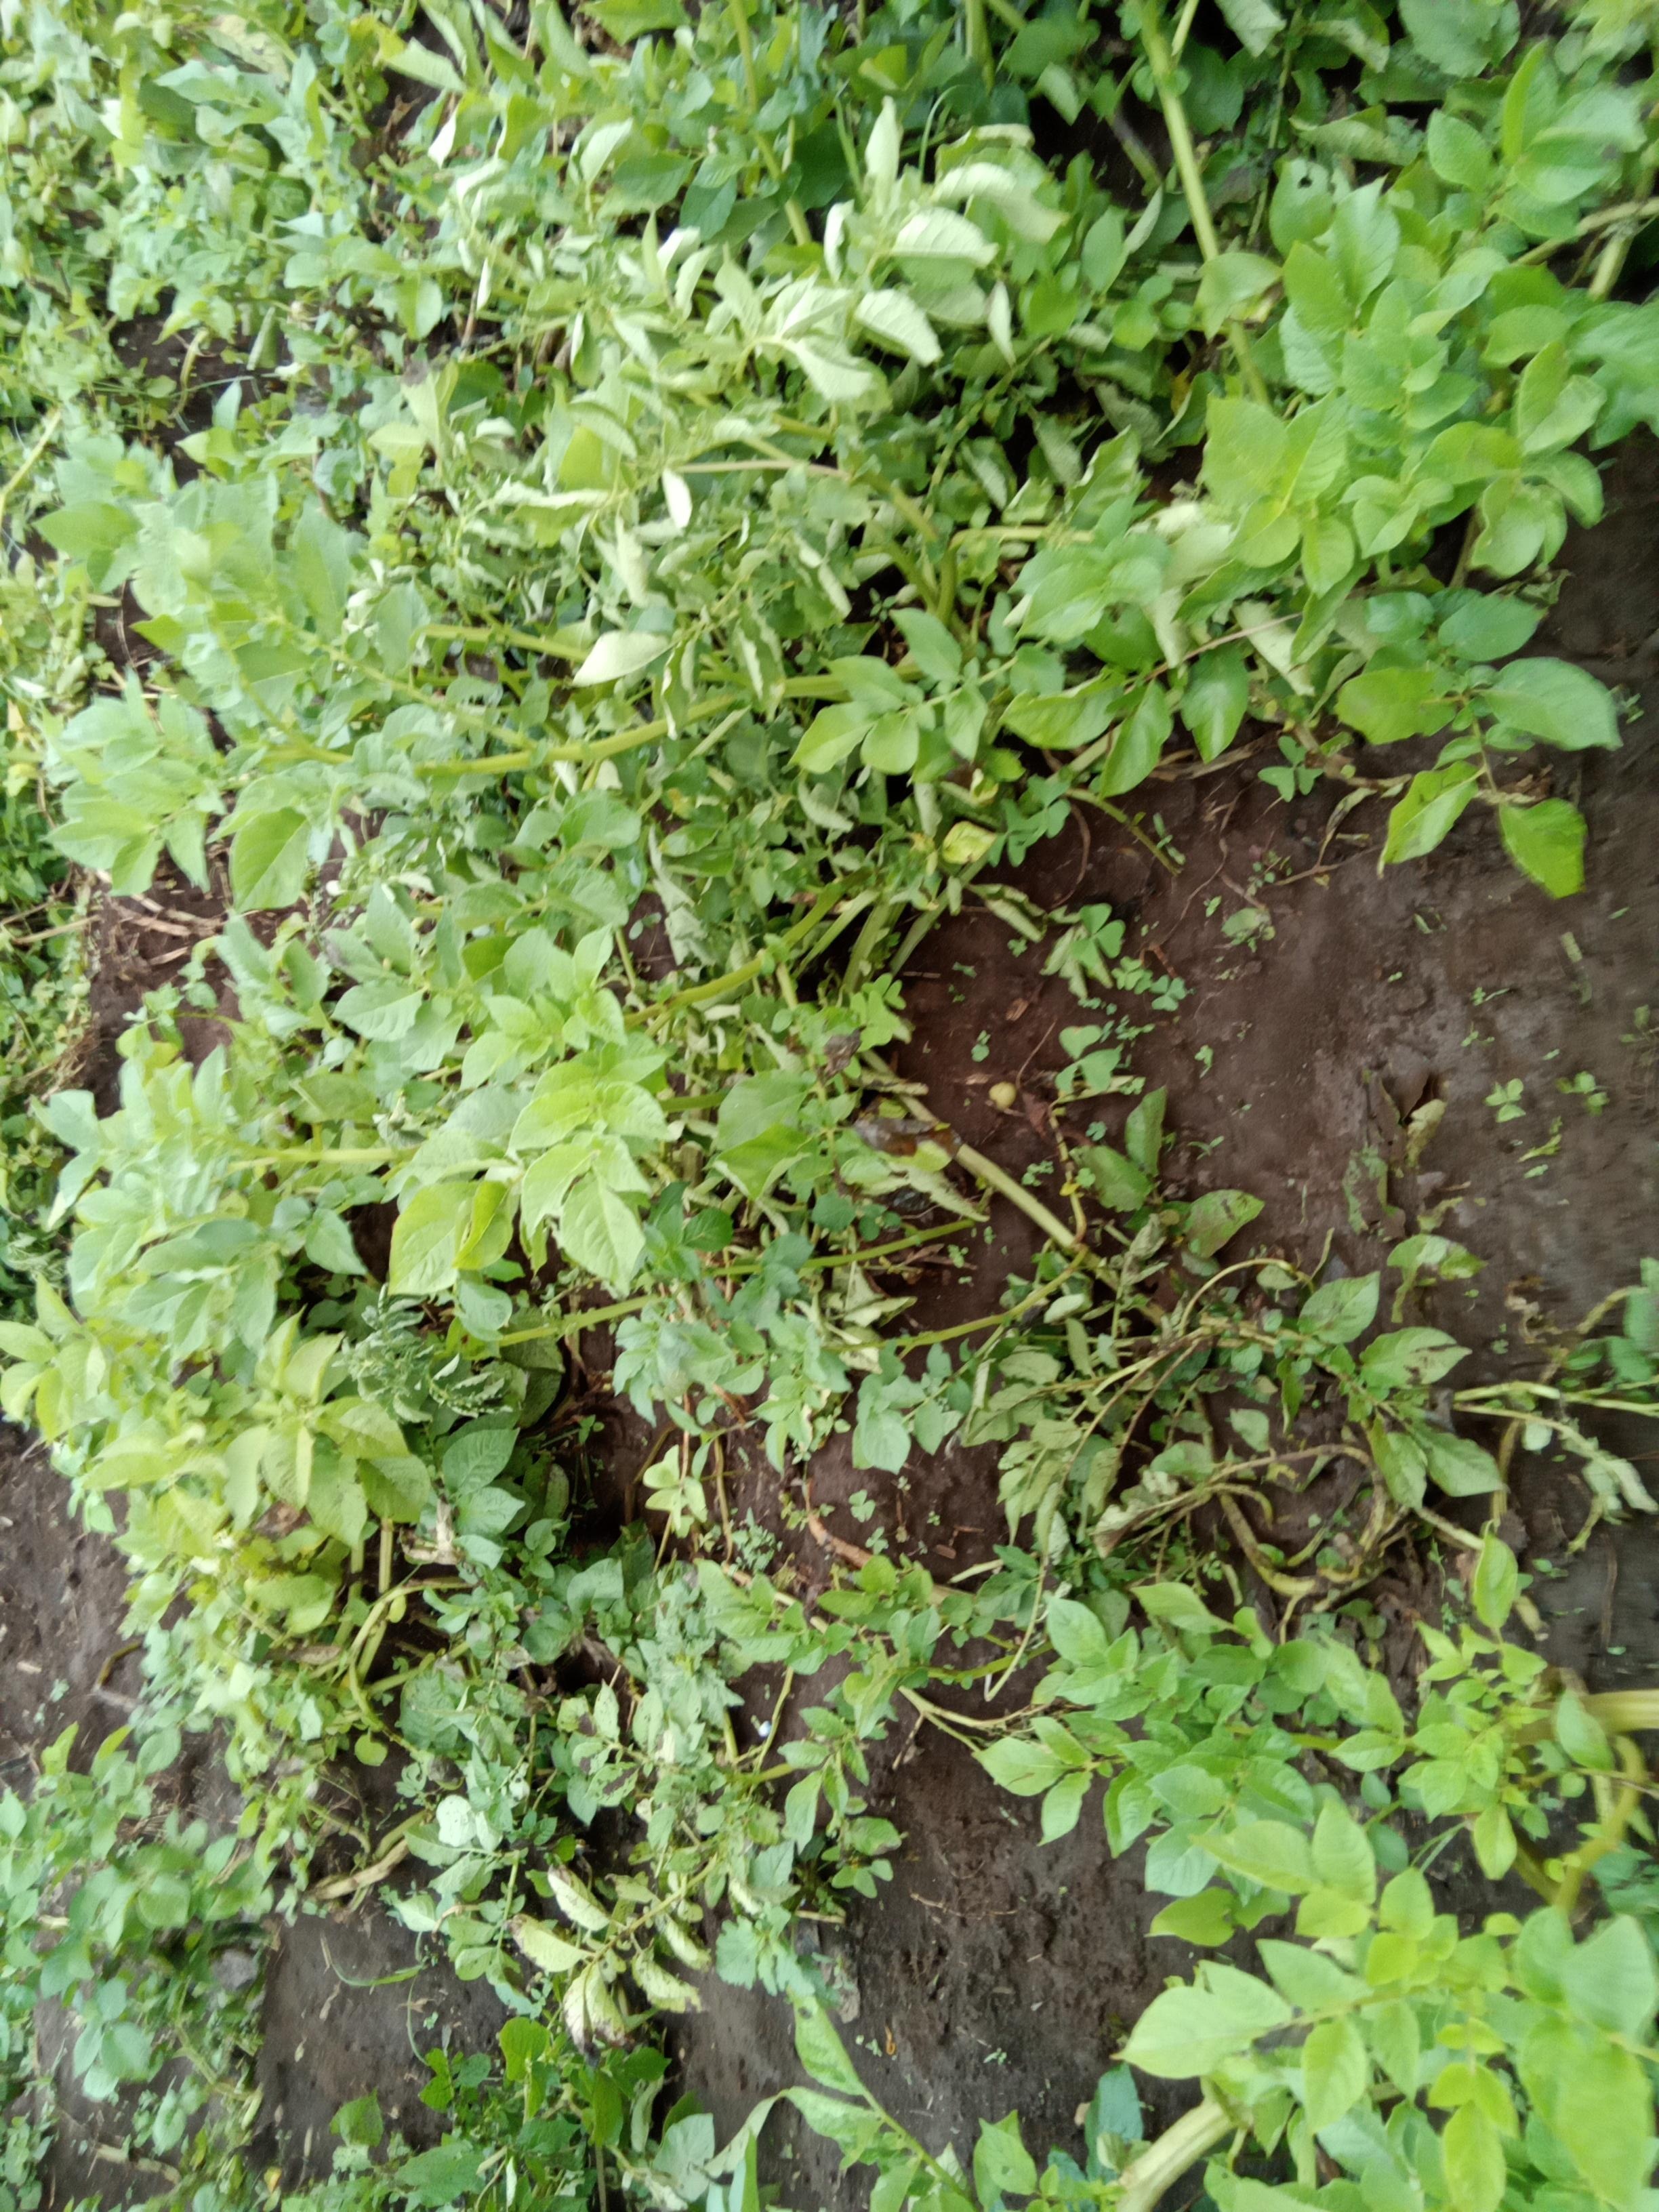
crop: potato
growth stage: flowering
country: Kenya
